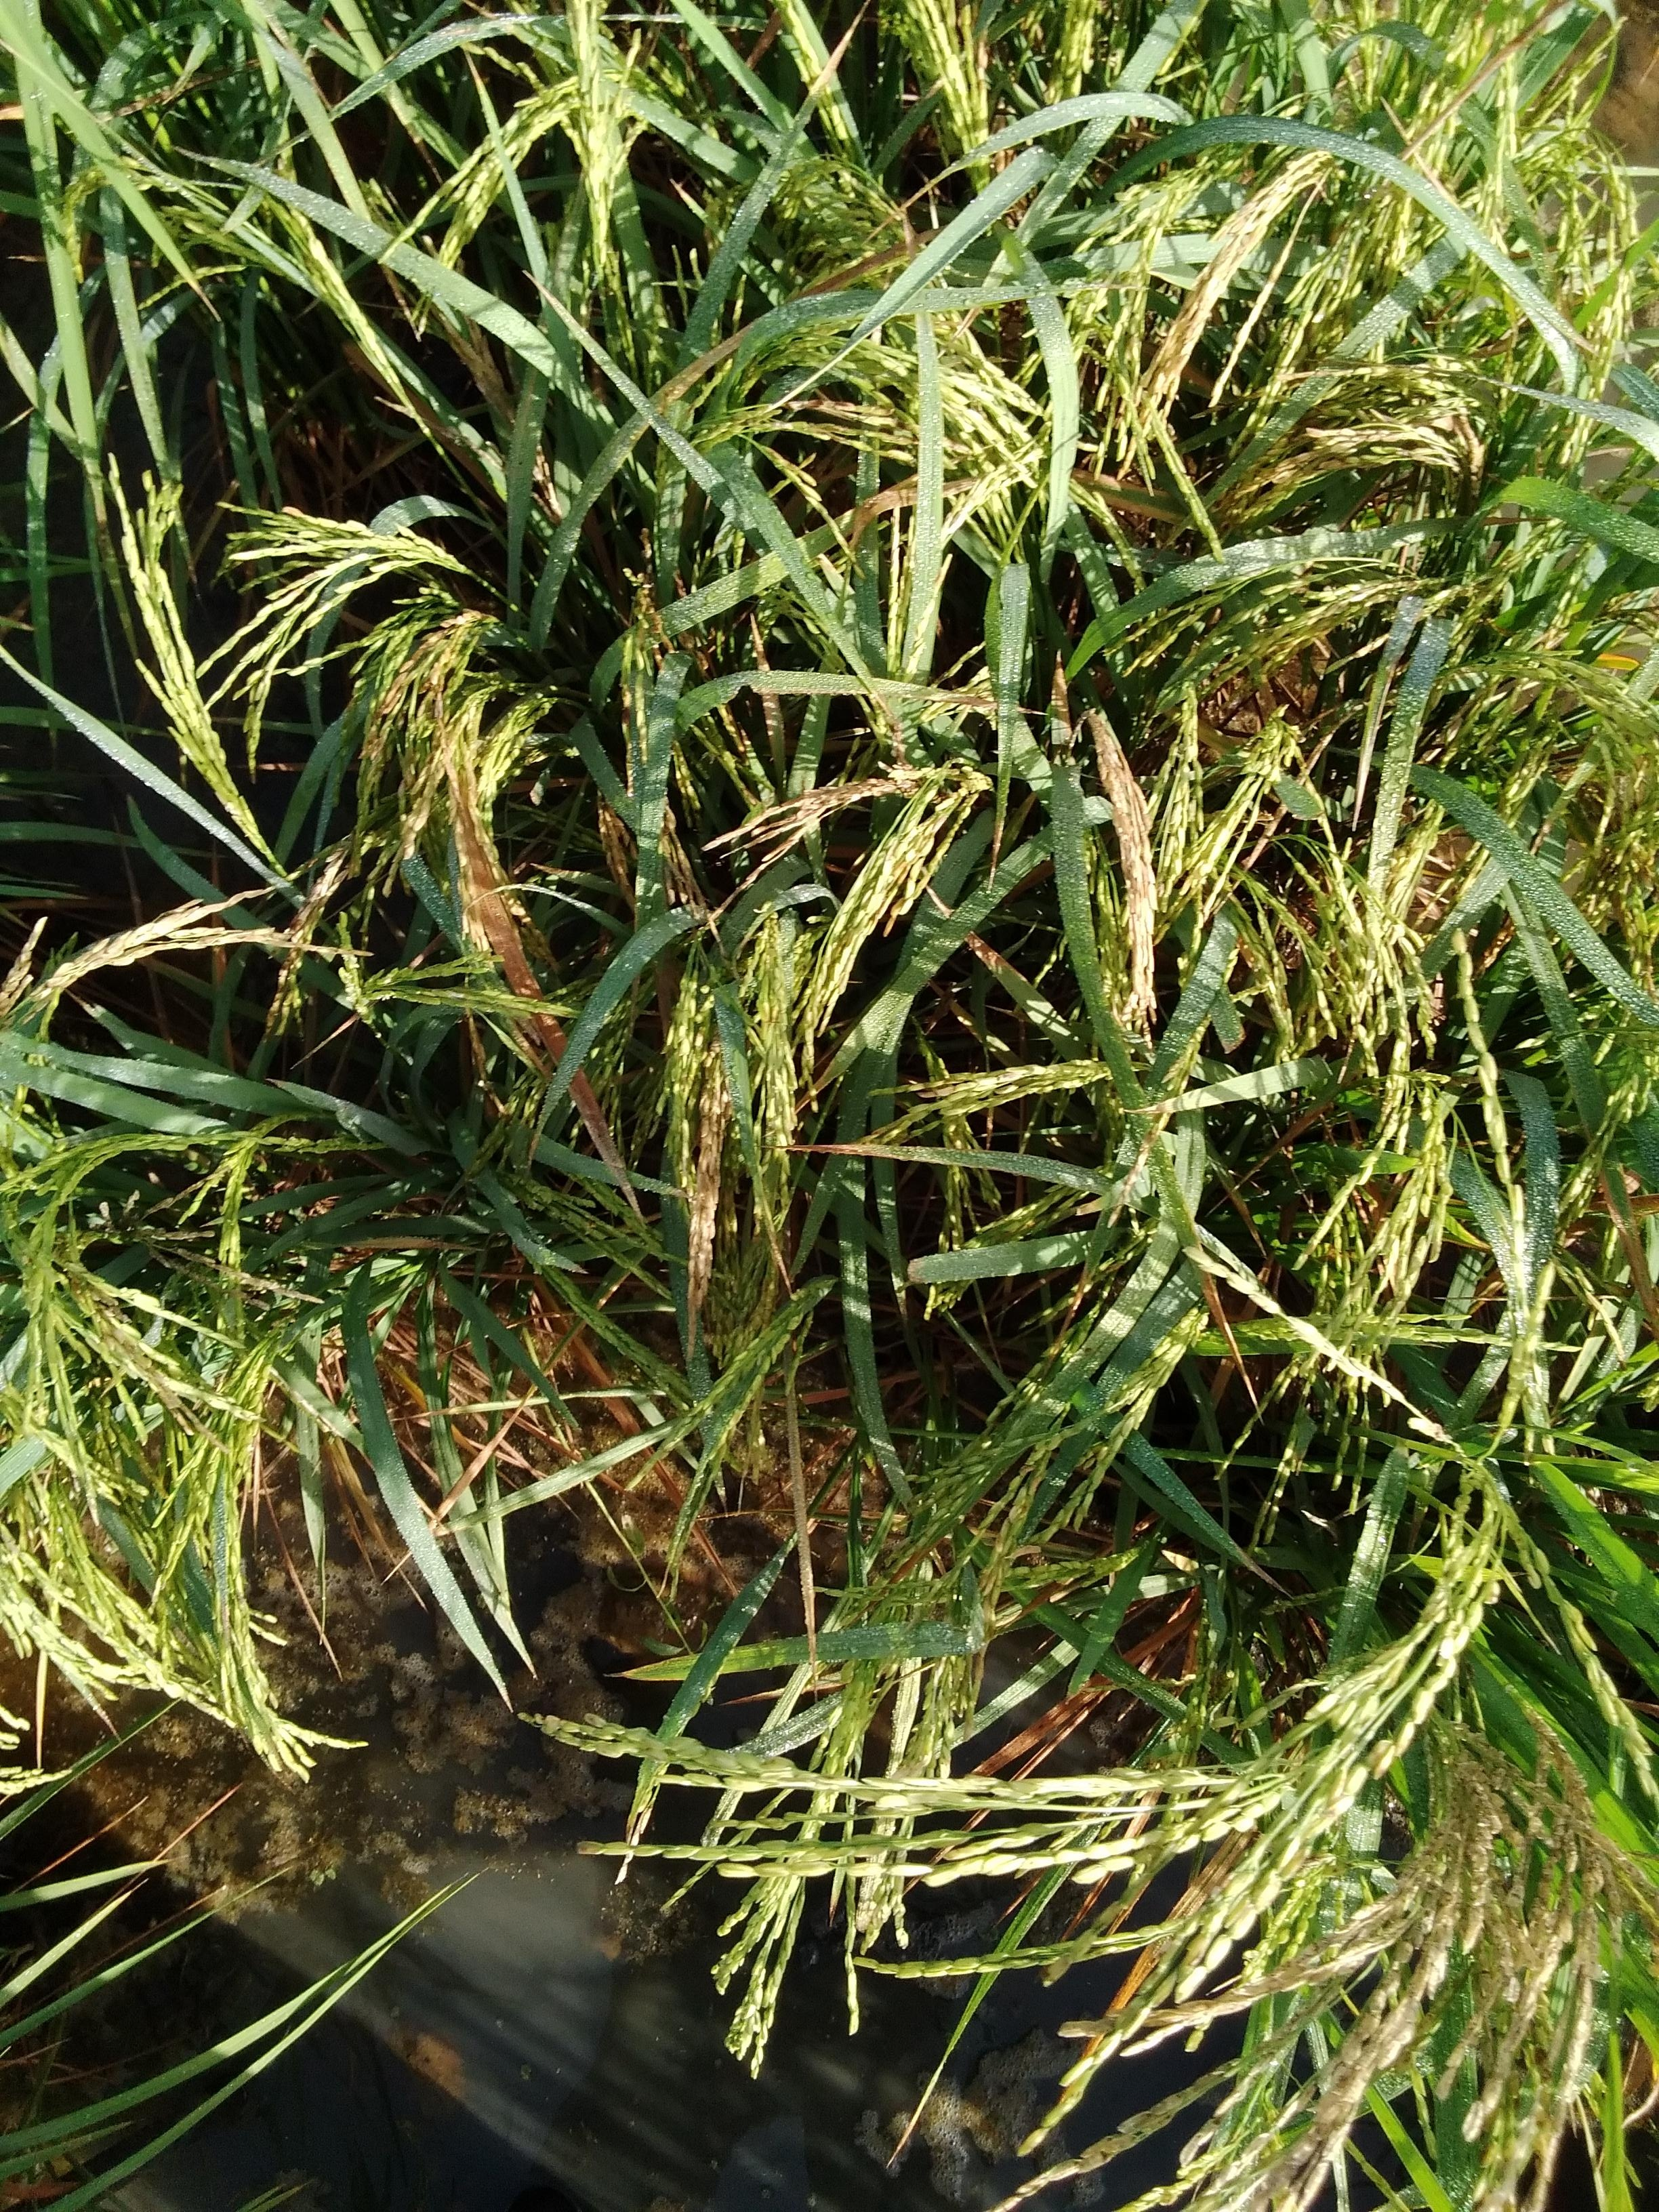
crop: rice
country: Senegal
